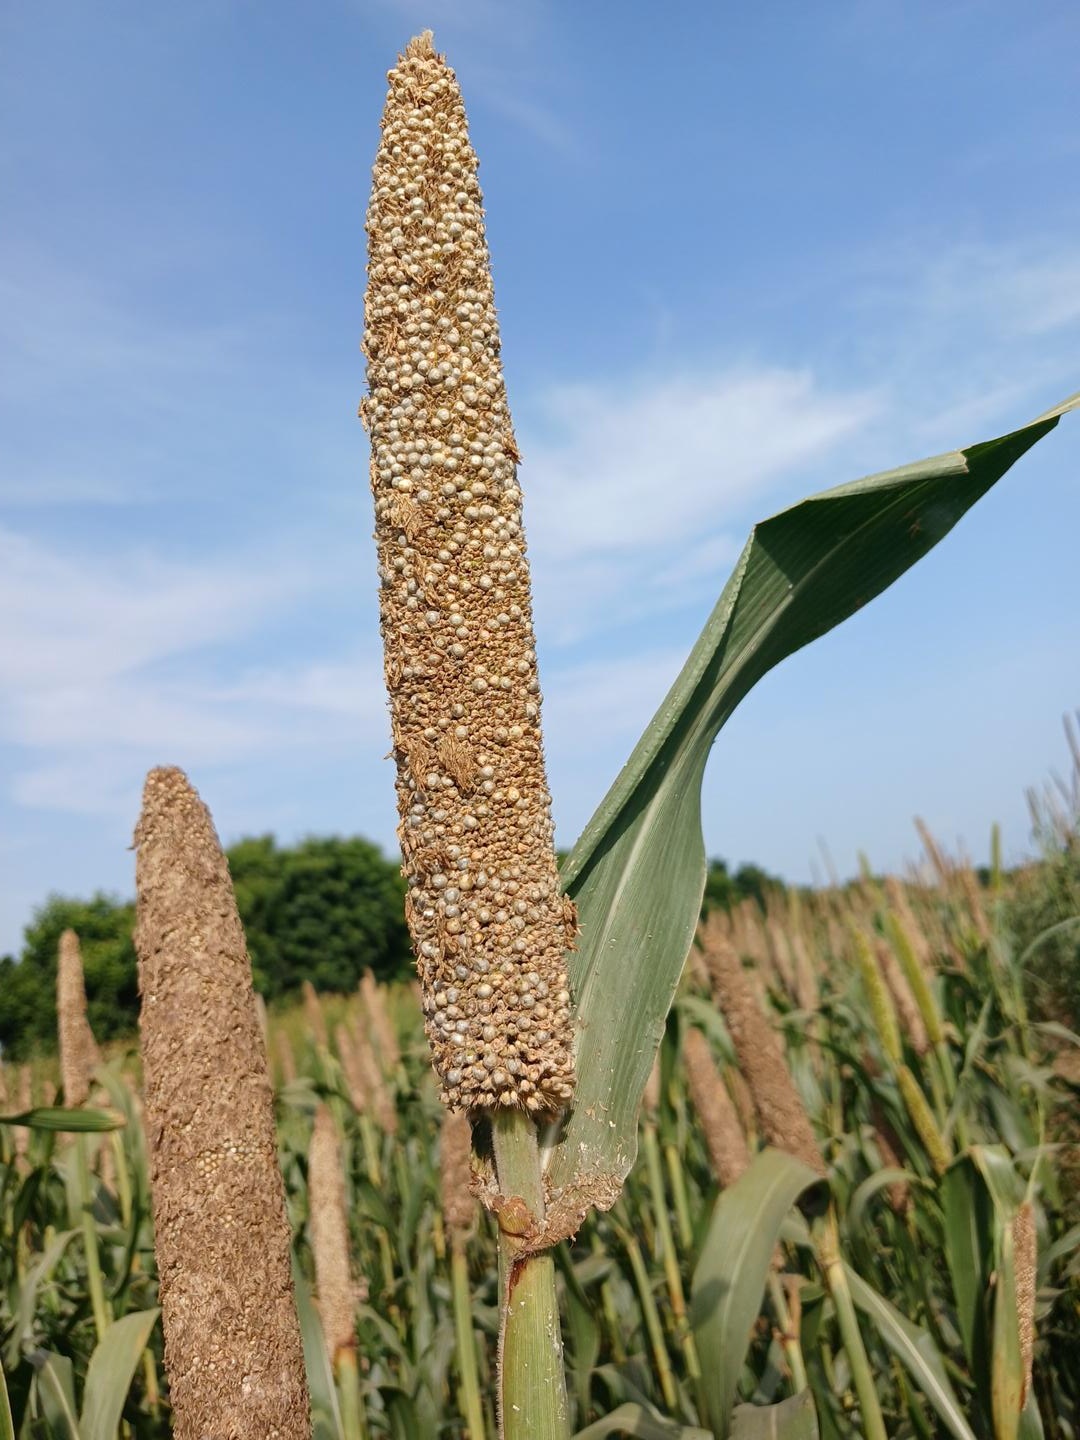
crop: pearl millet
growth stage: maturity
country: Senegal
